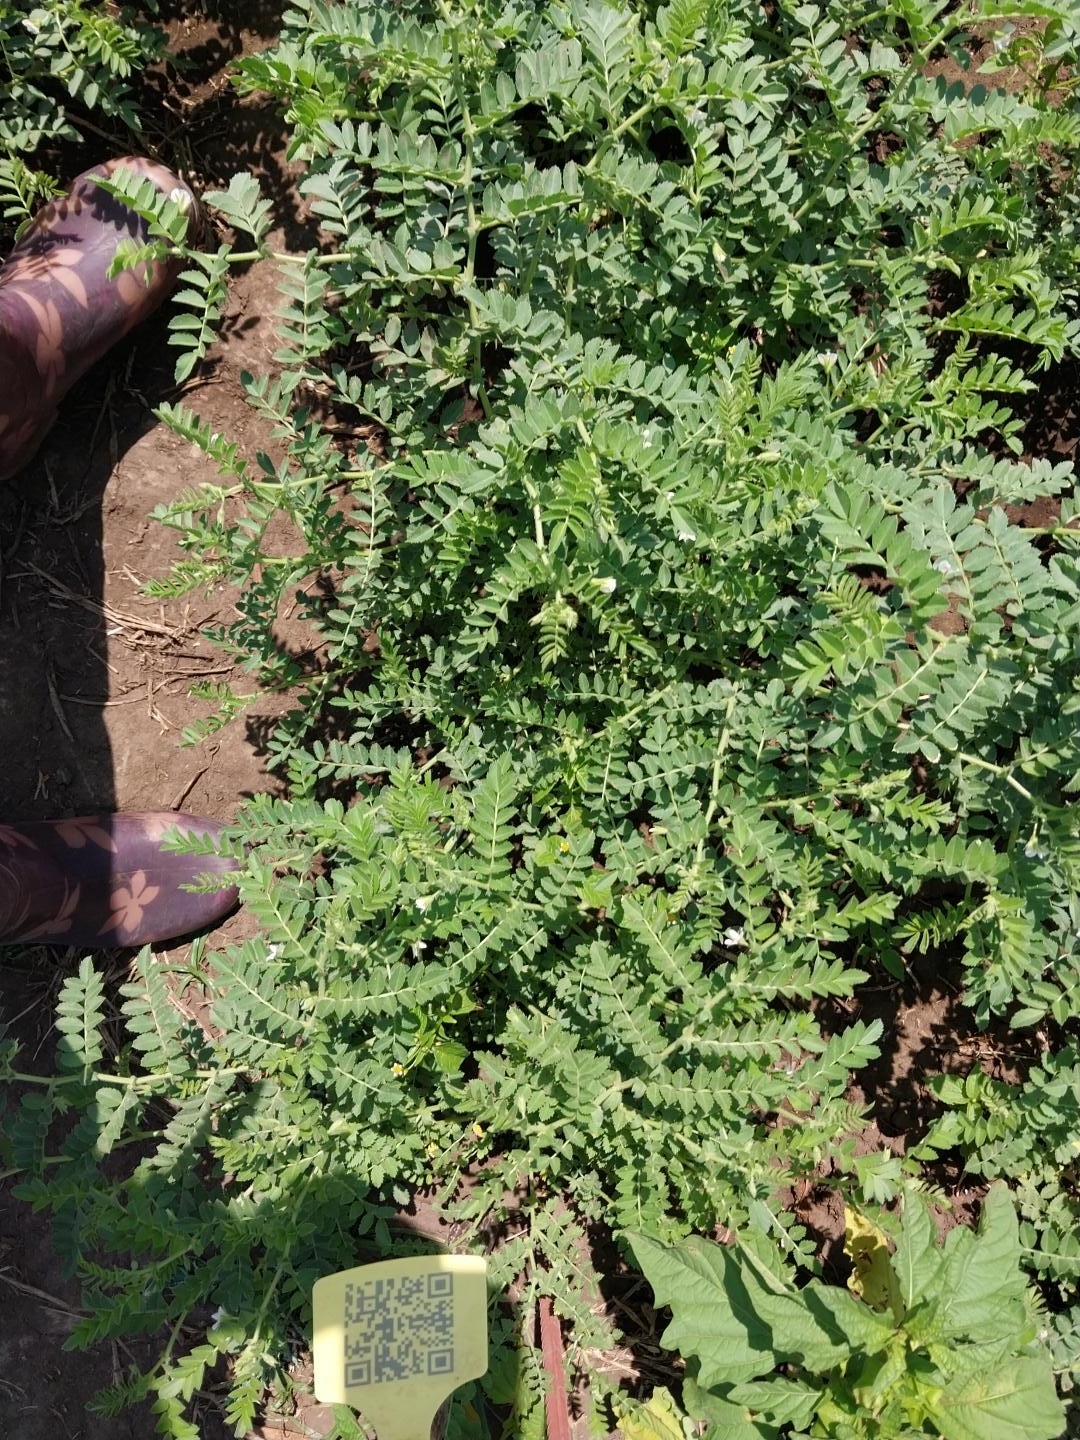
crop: chickpea
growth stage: development pod
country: Tanzania
